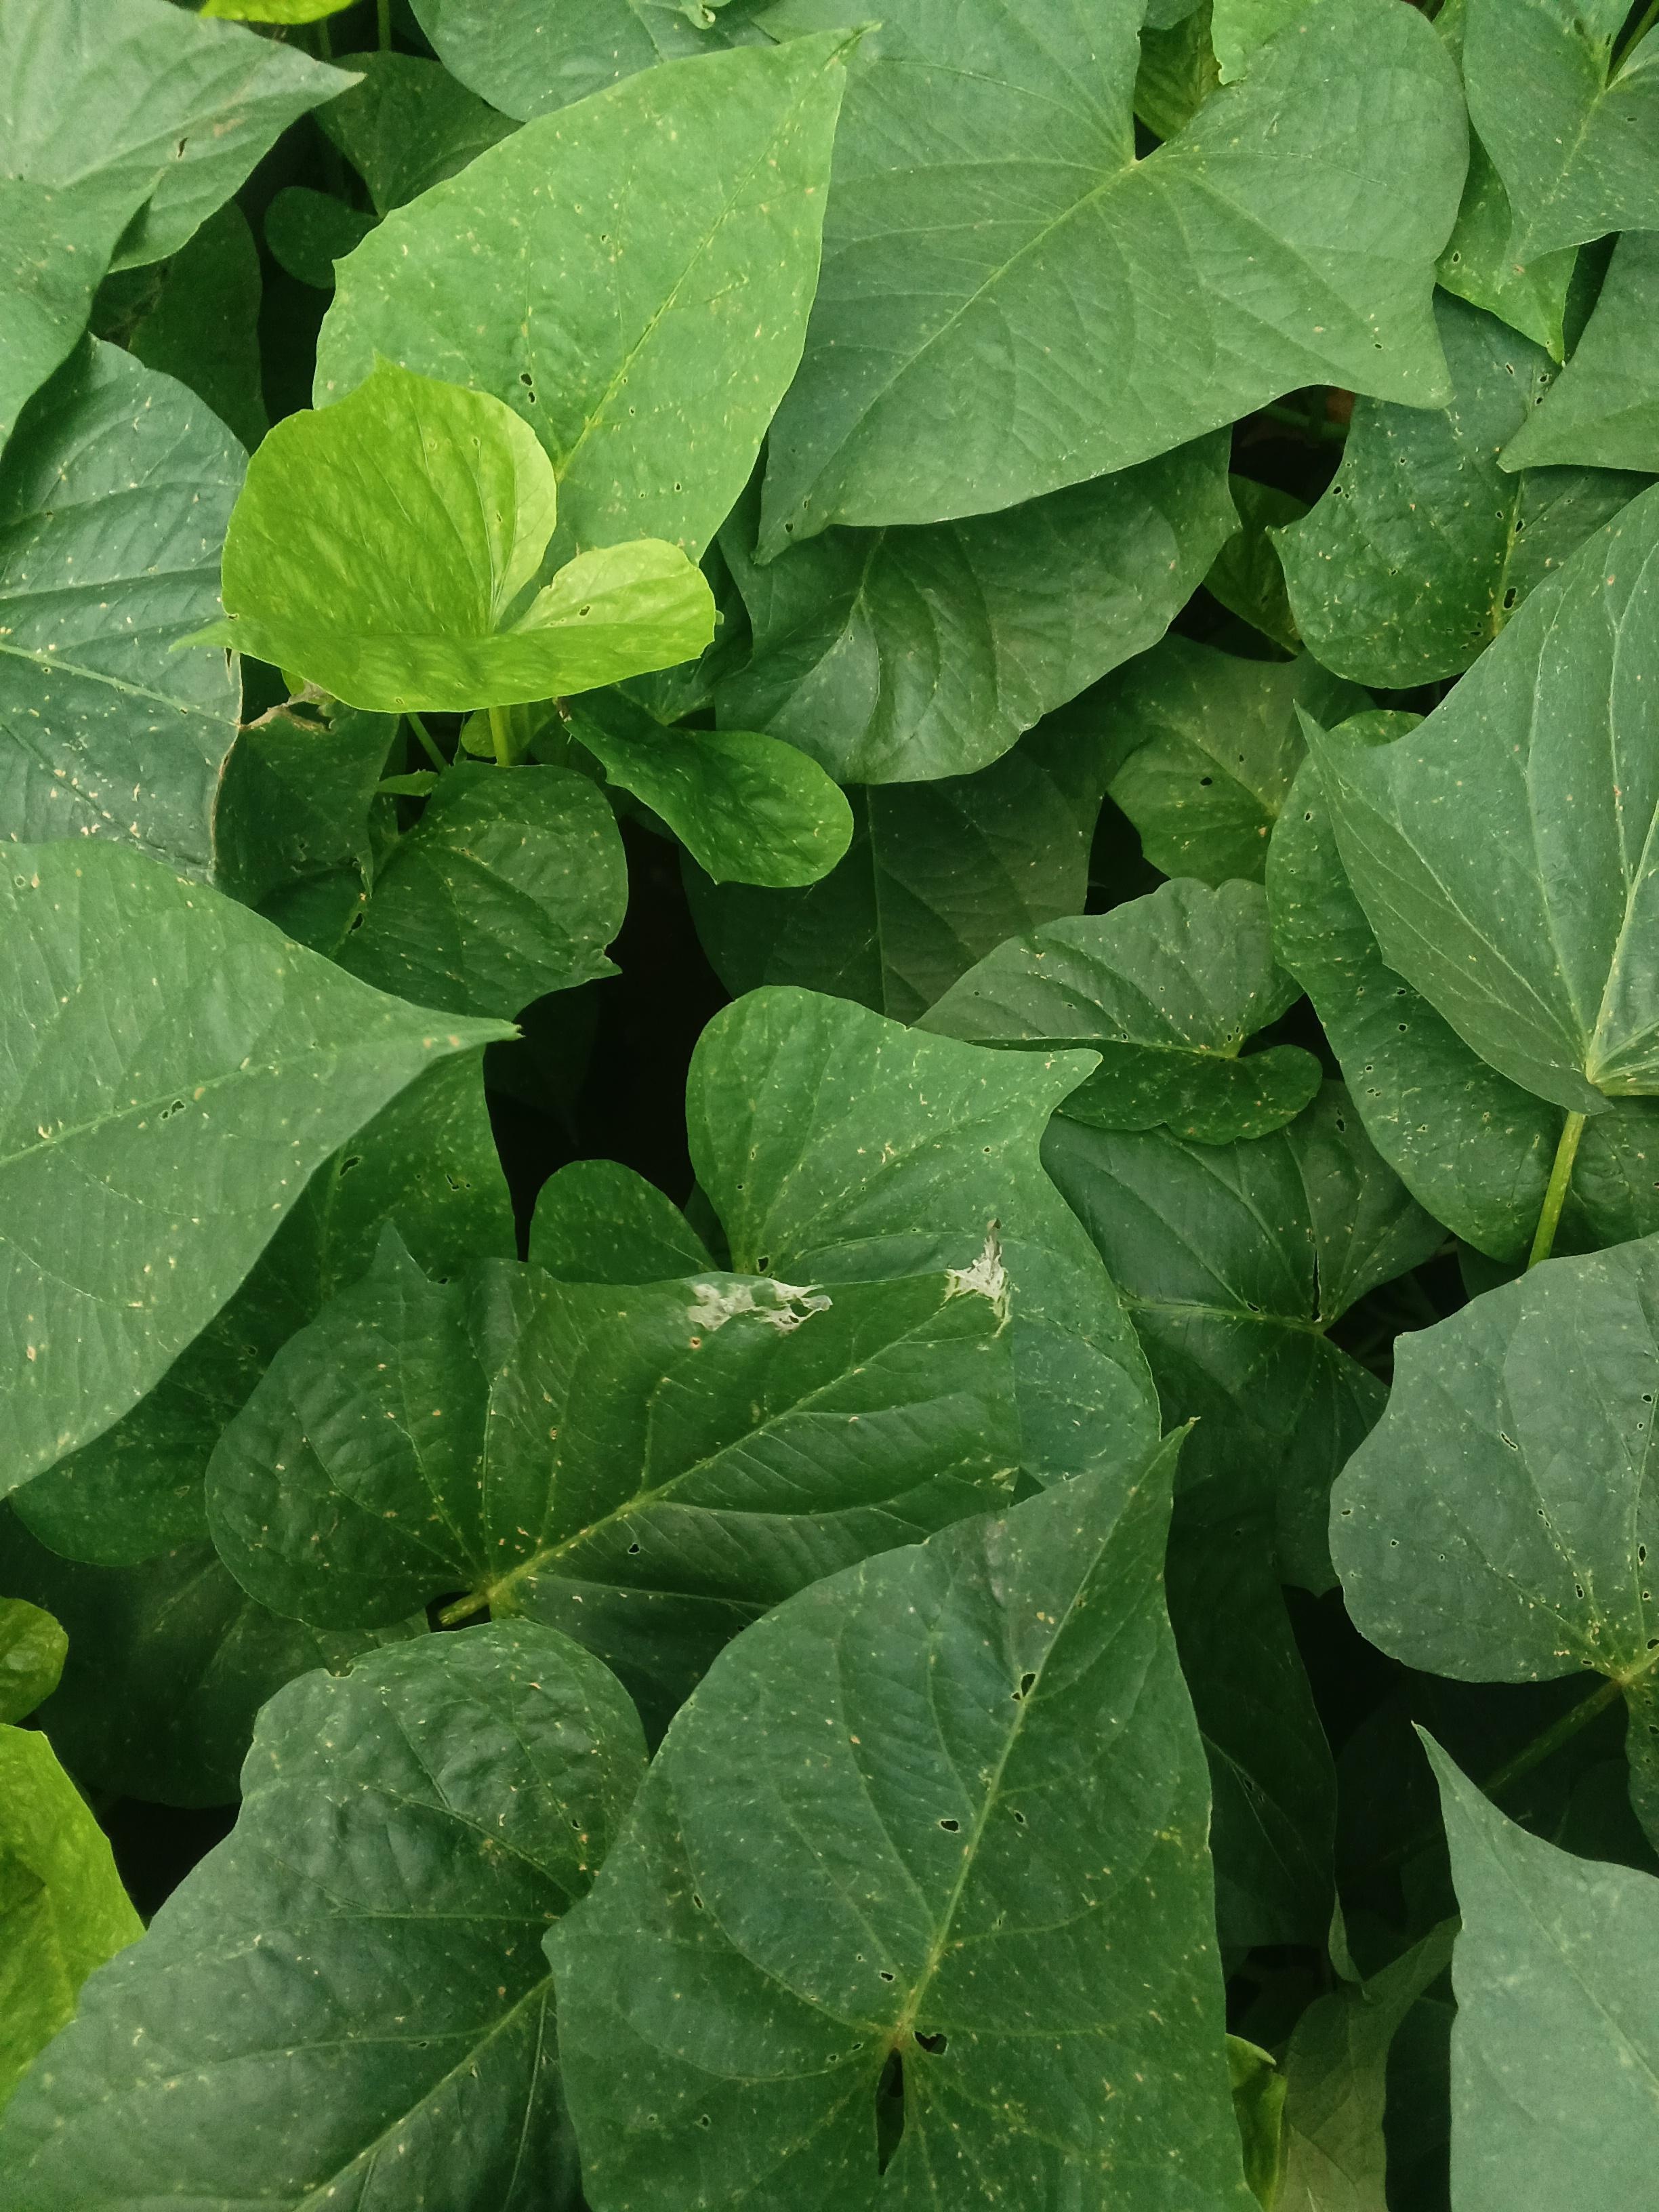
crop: sweet potato
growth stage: vegetative
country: Kenya
